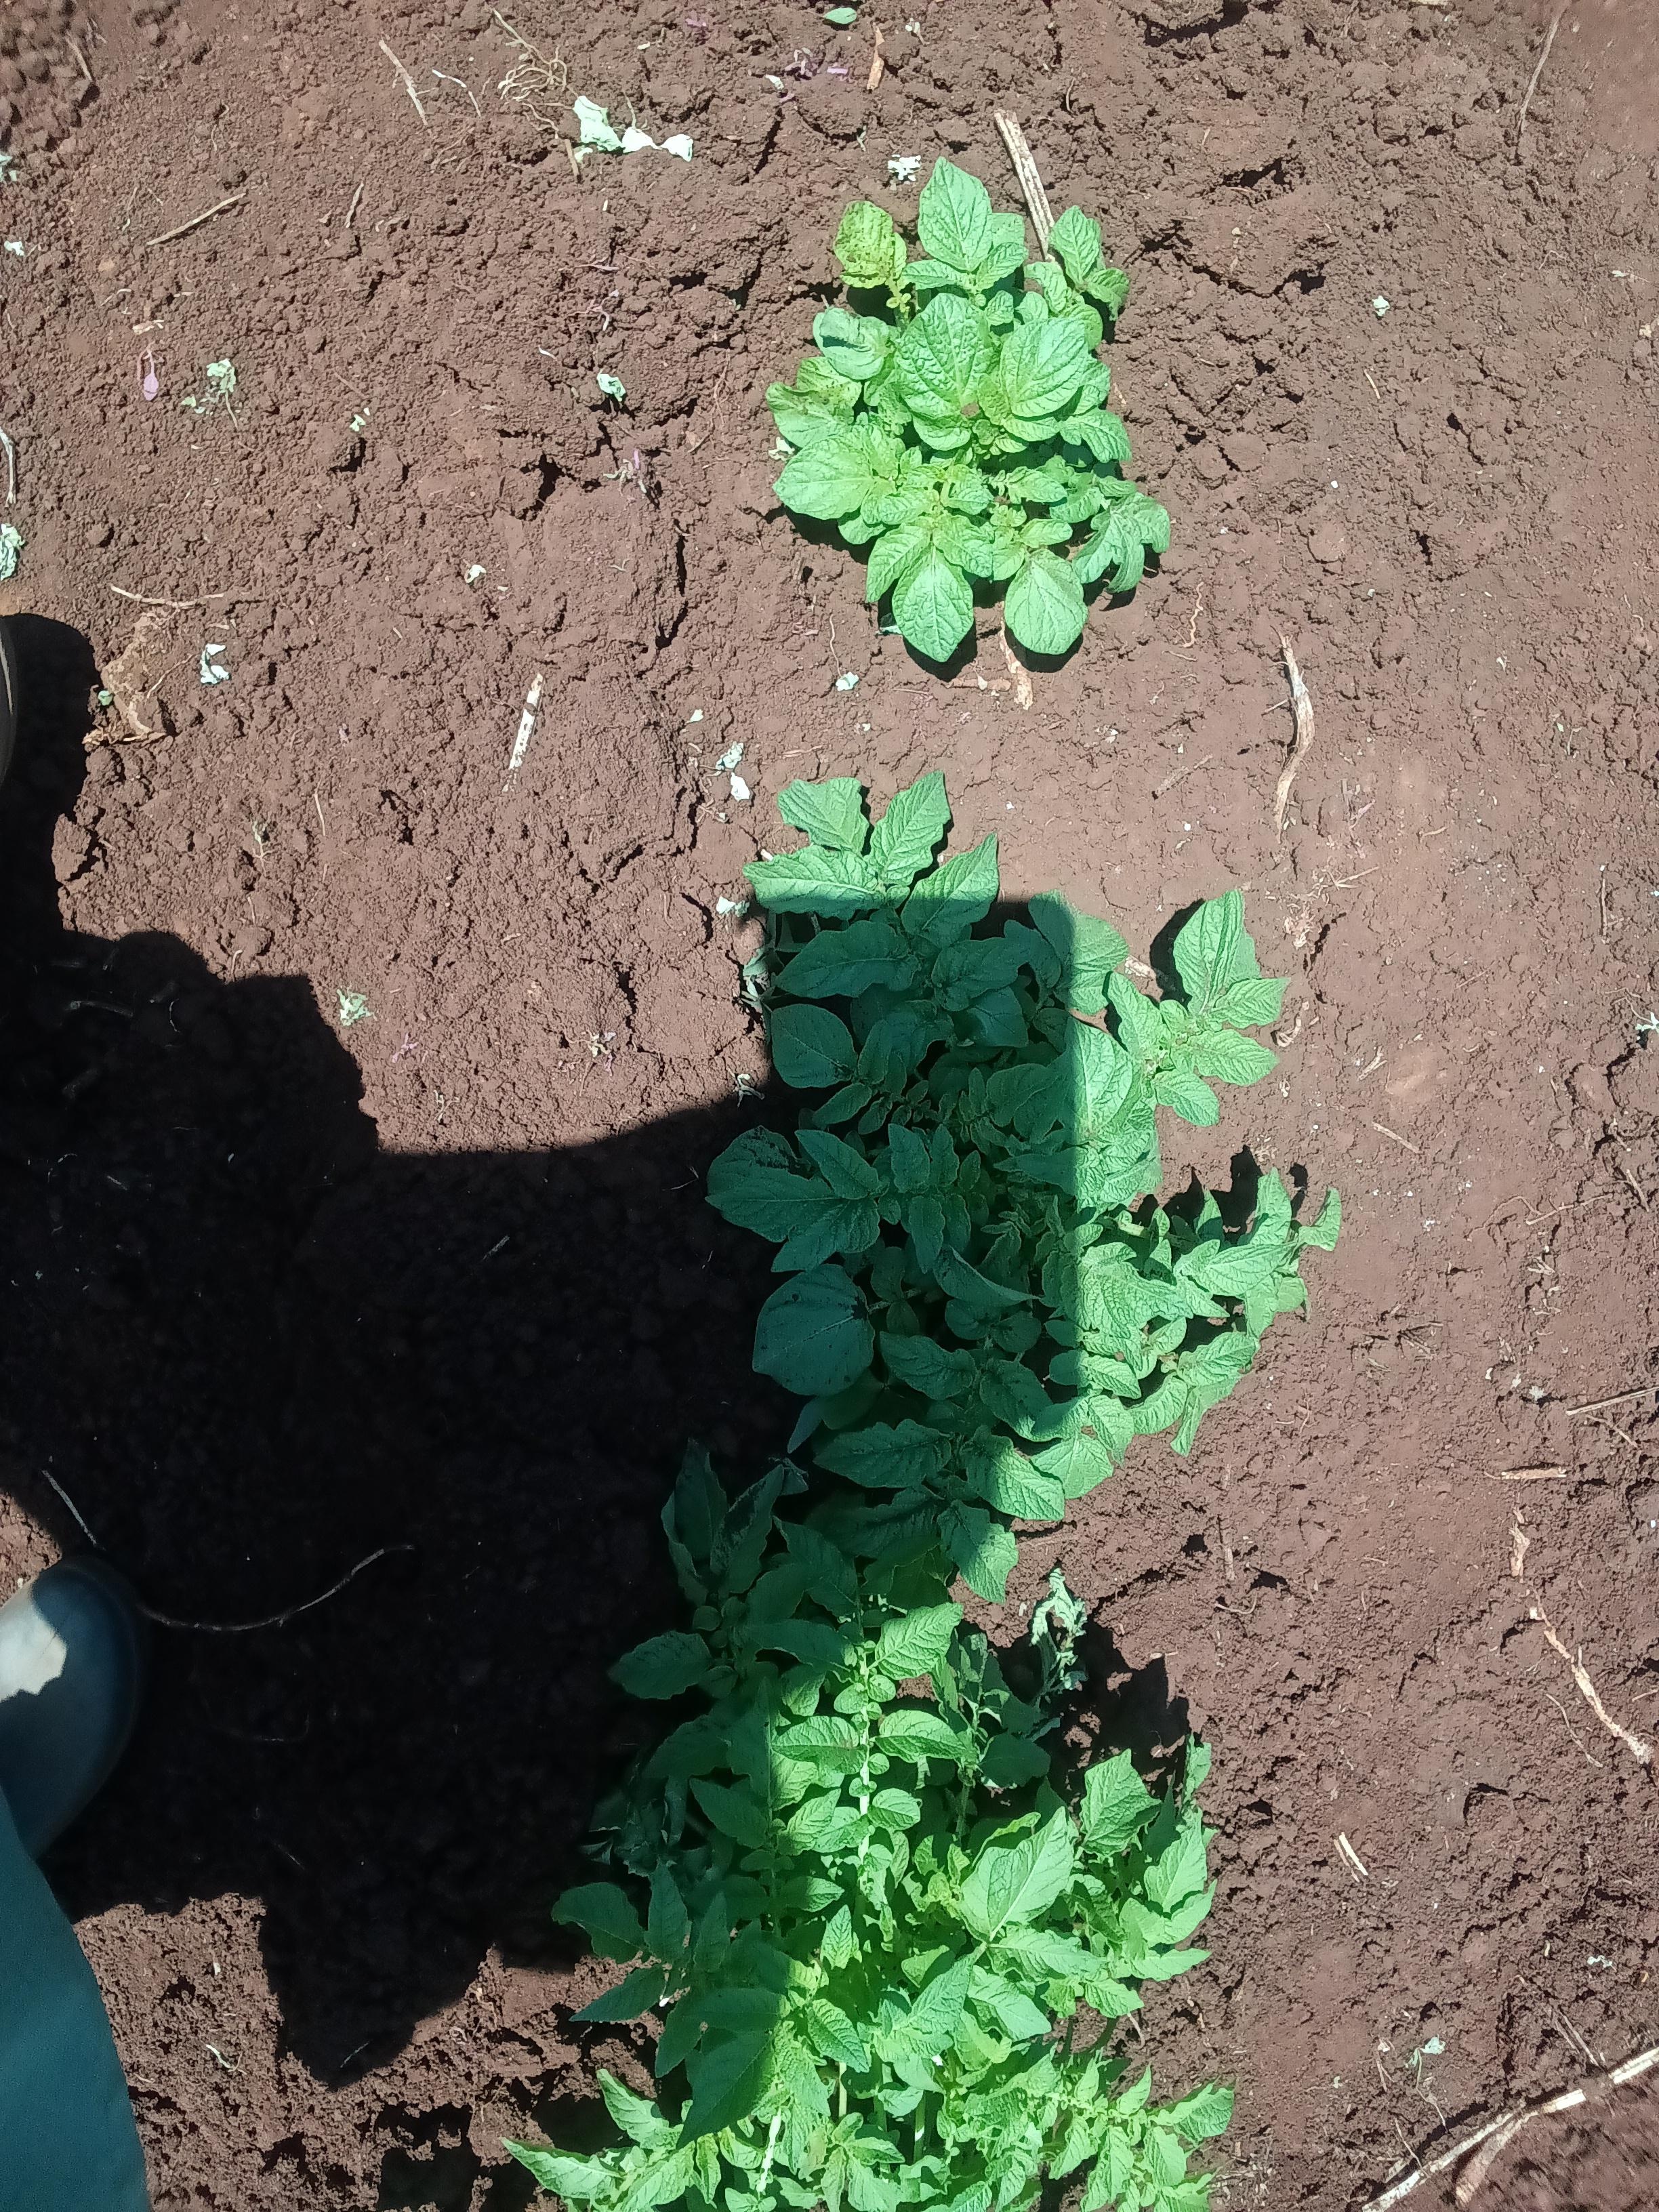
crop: potato
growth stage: vegetative
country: Kenya
